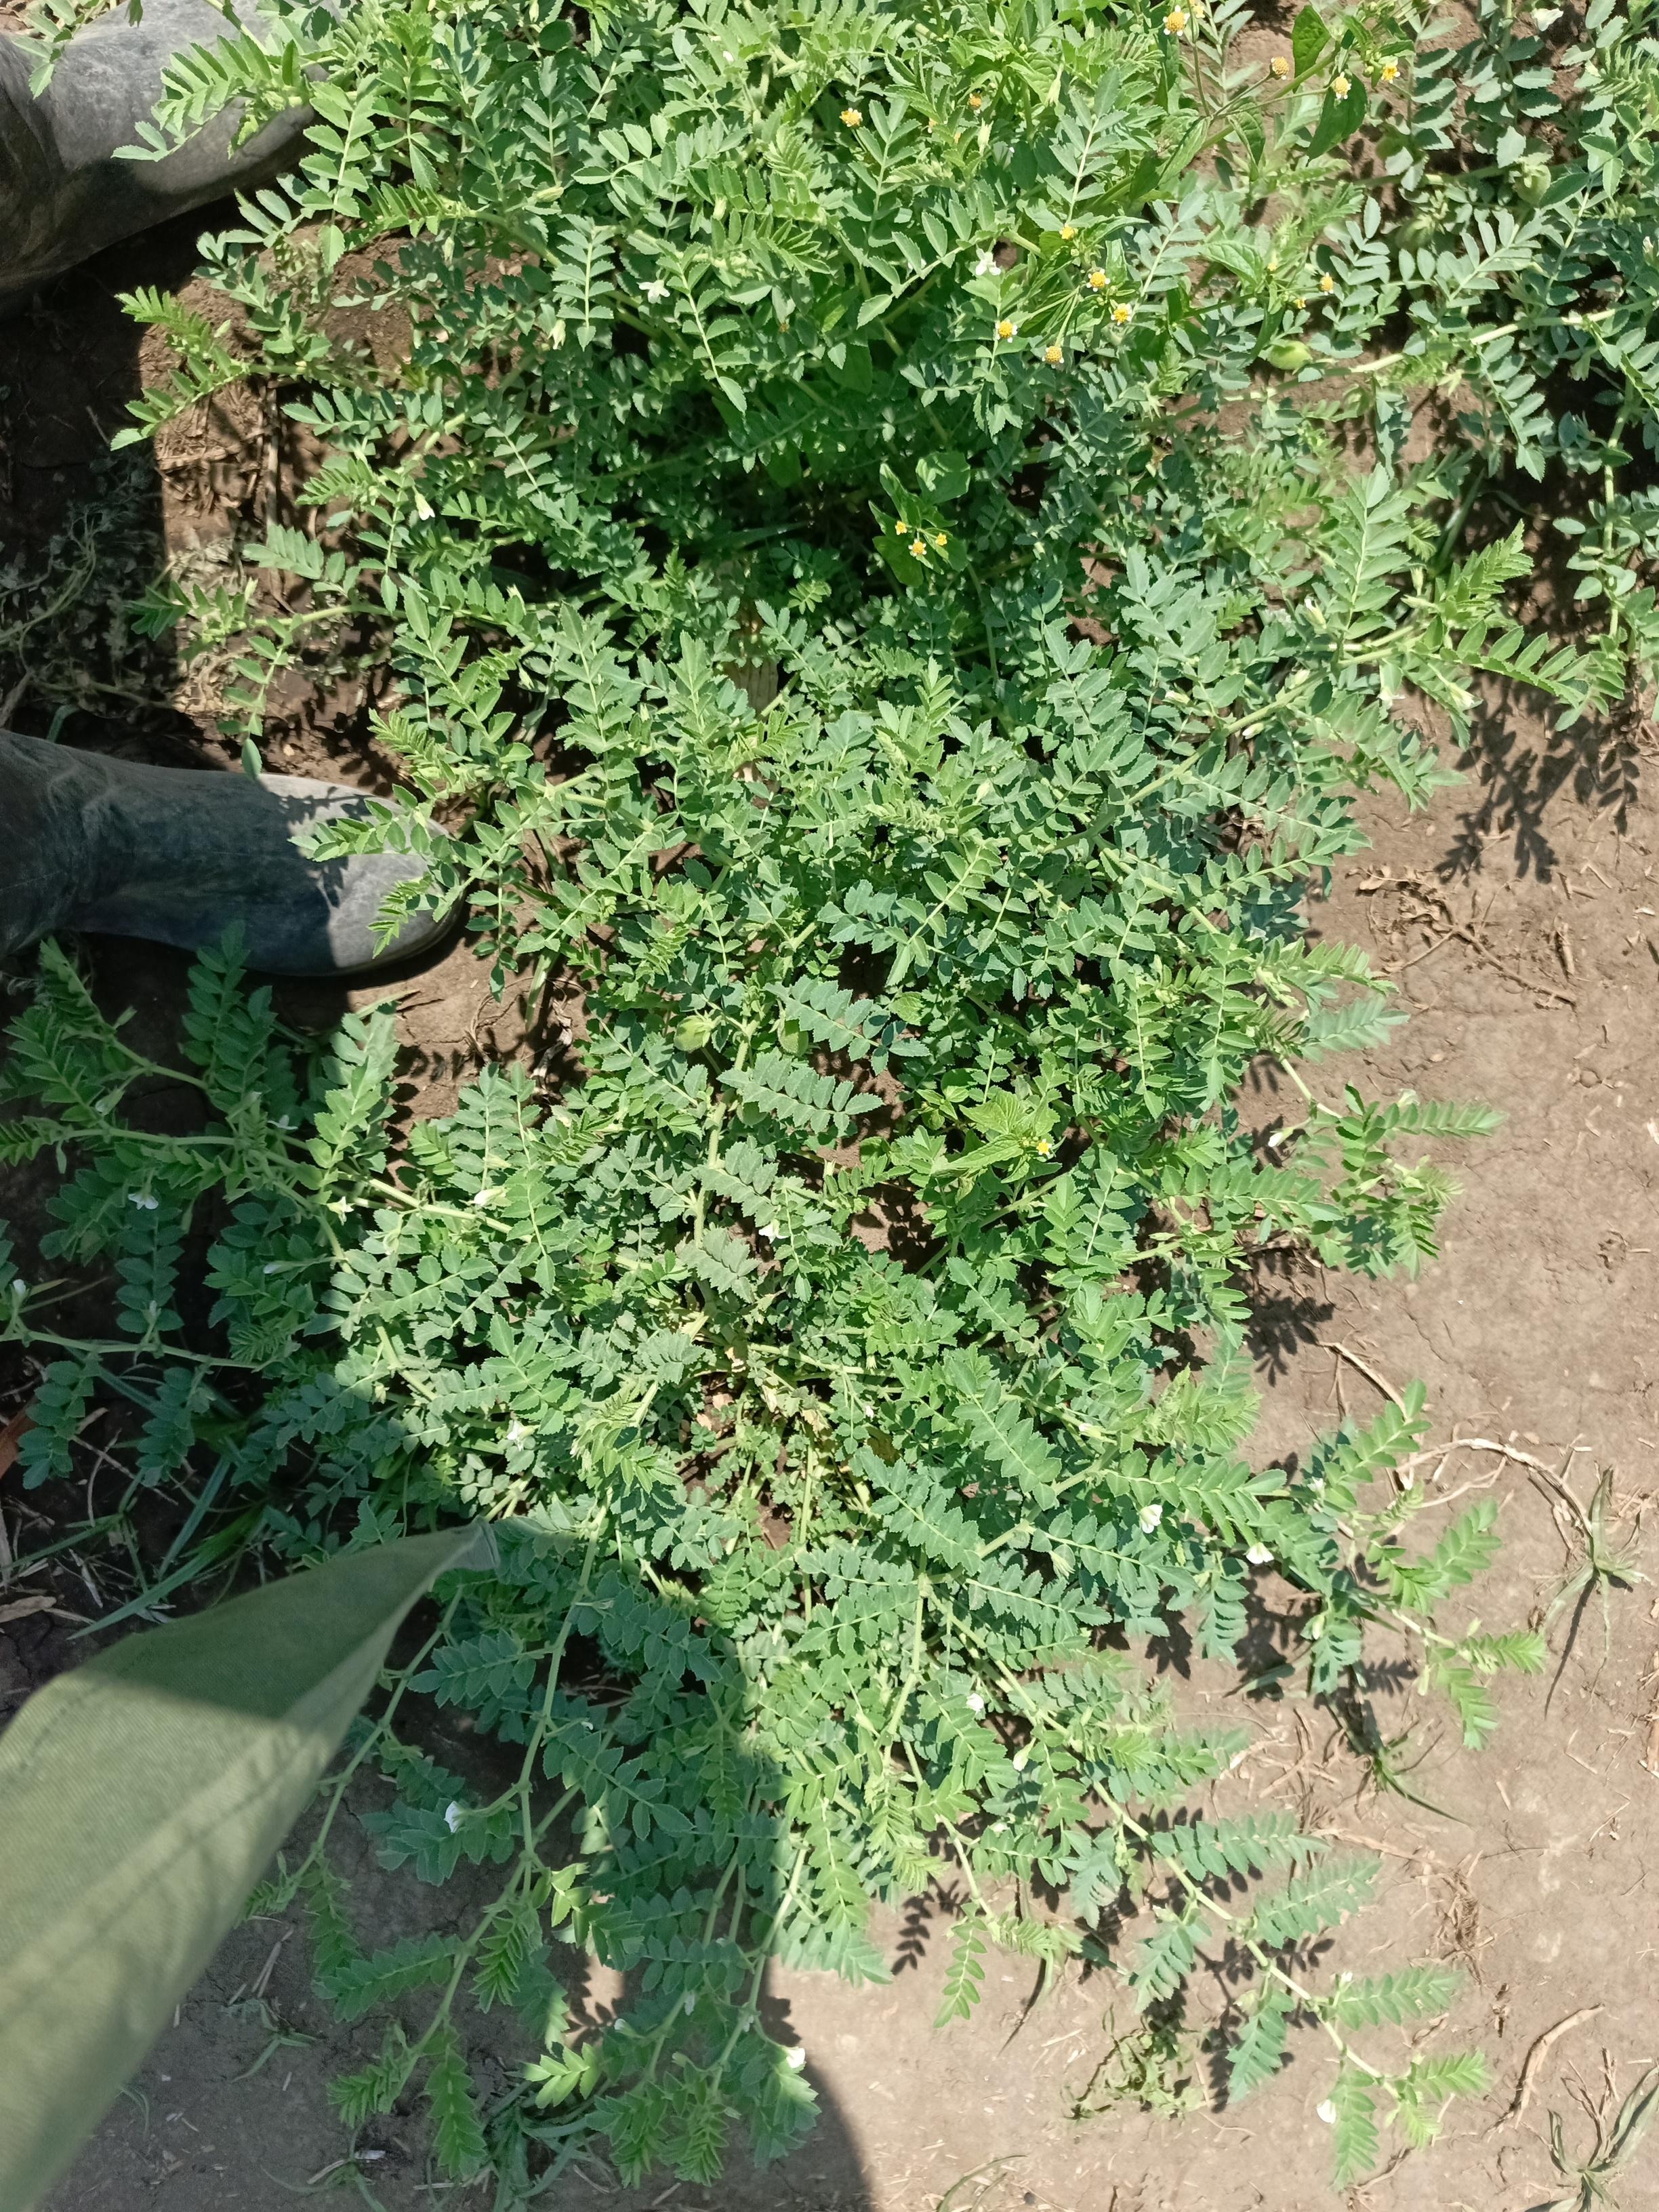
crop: chickpea
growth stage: development pod
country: Tanzania
